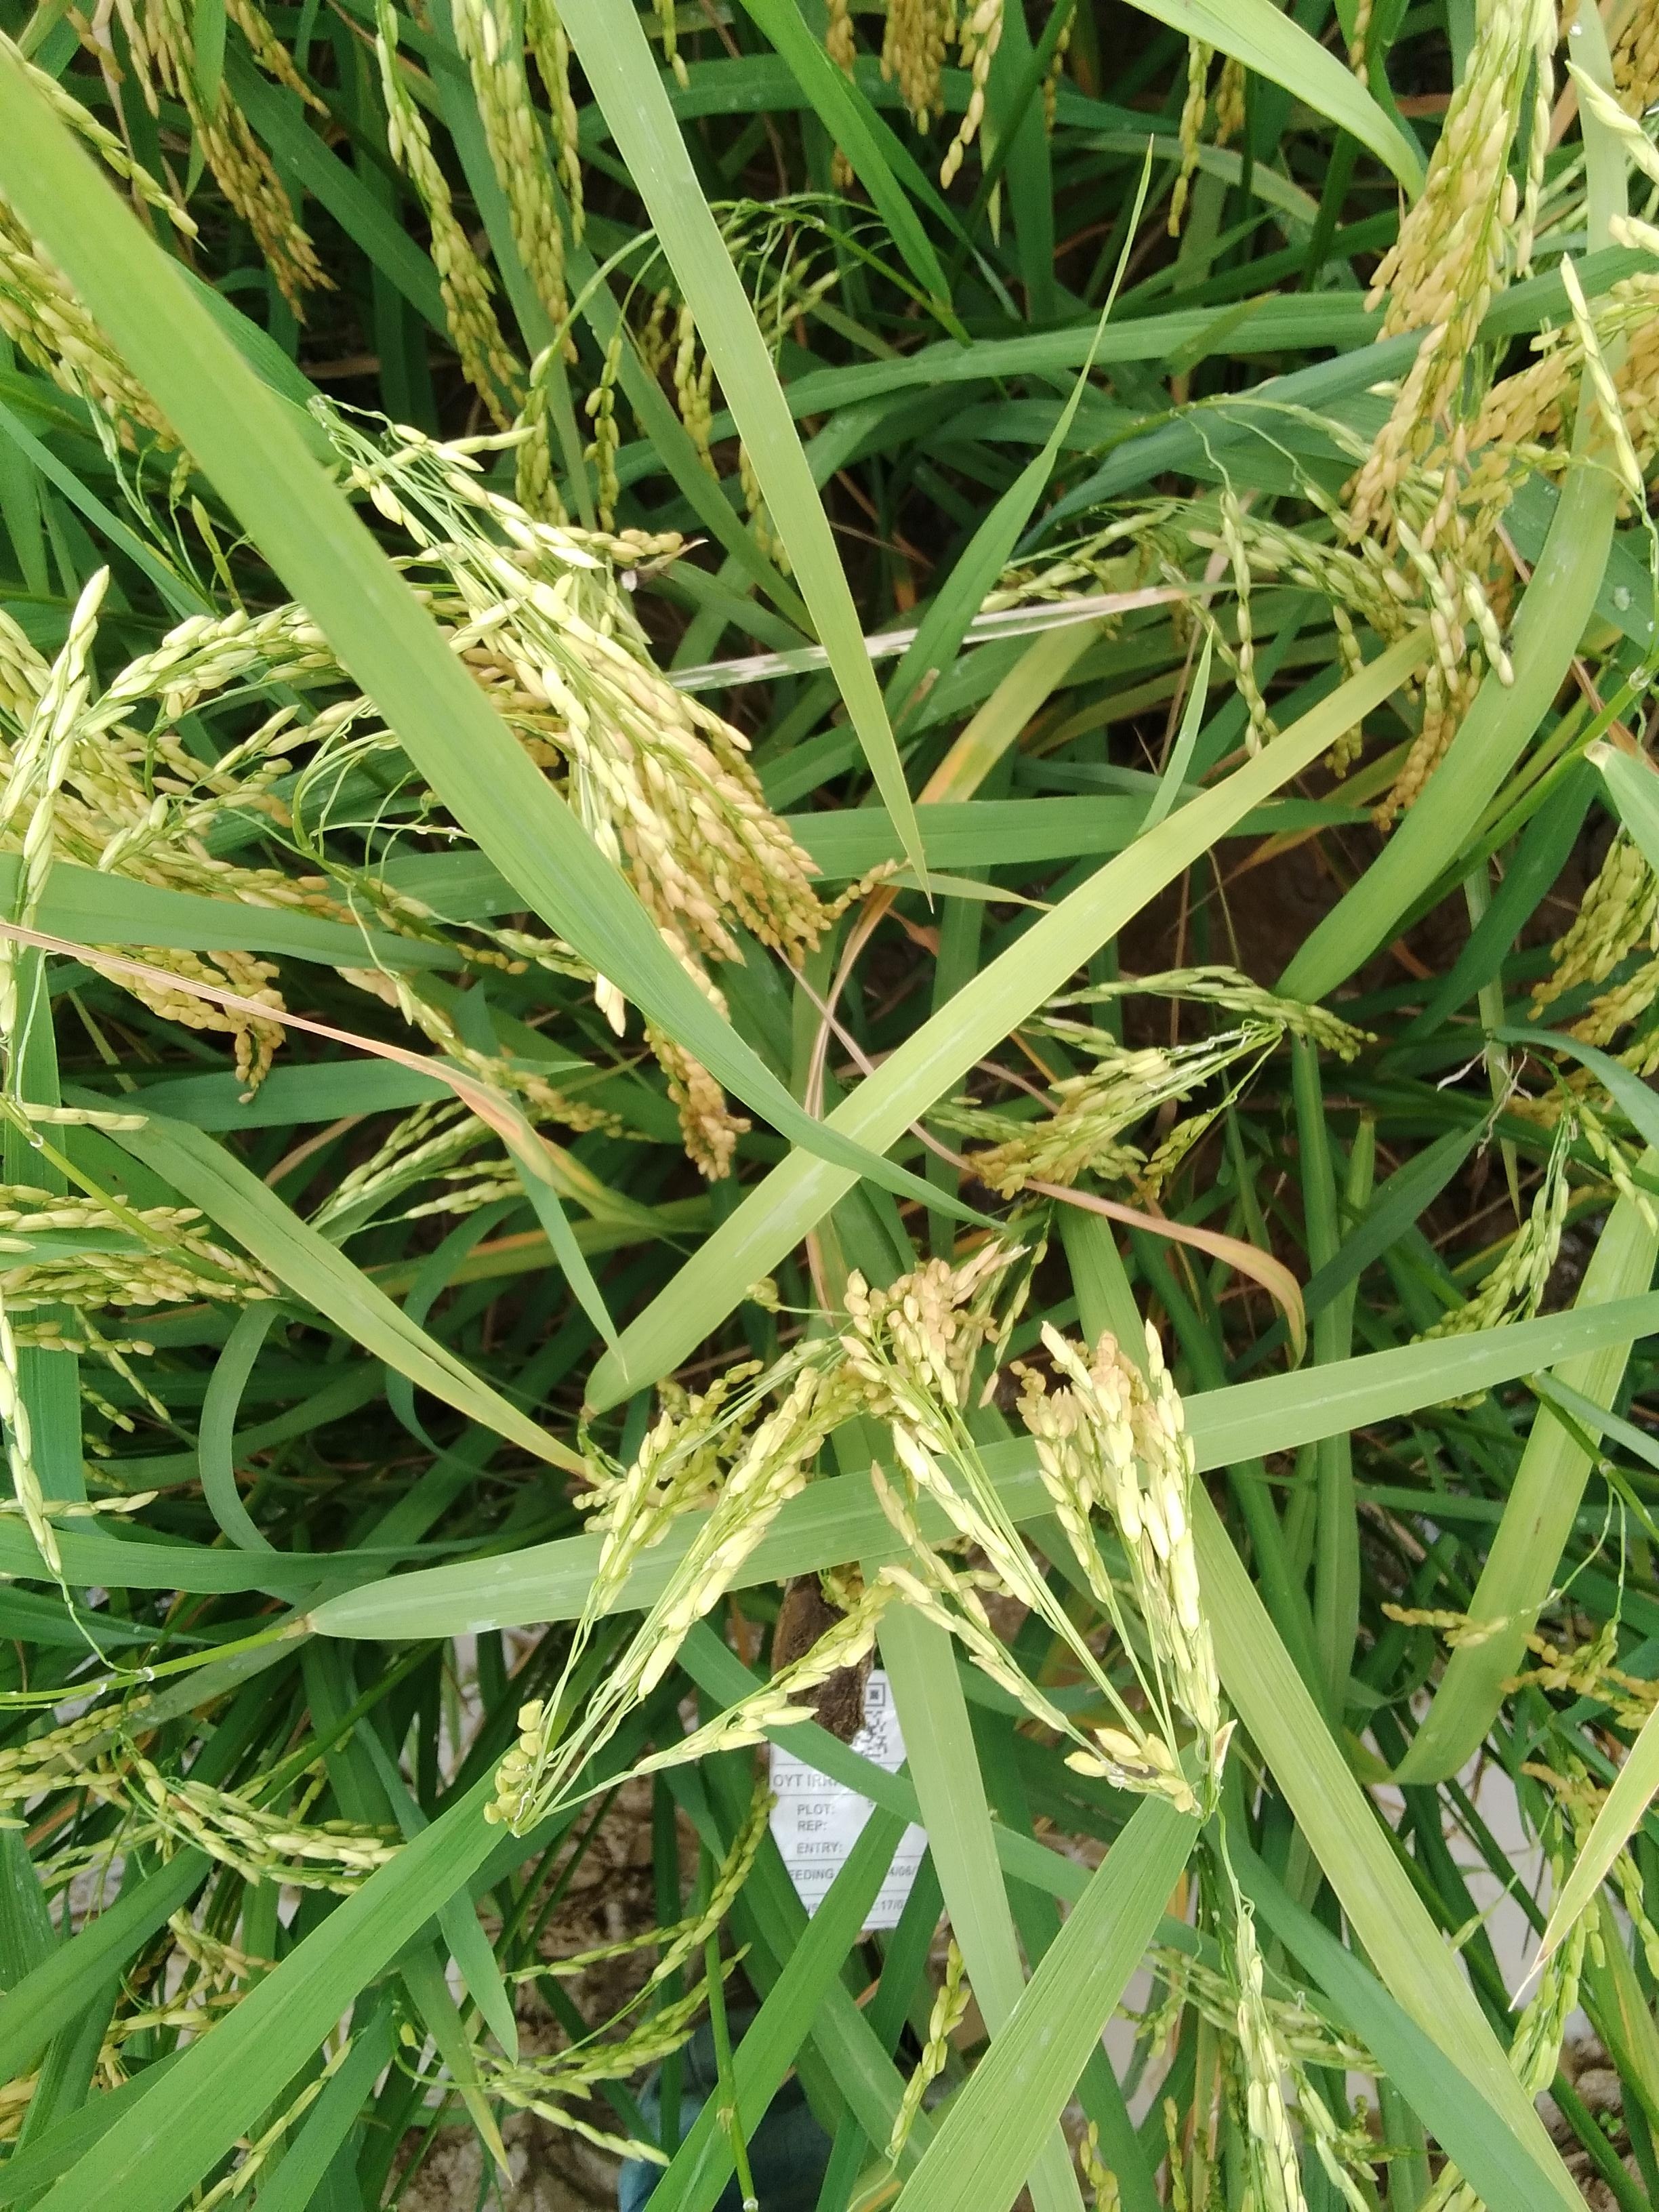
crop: rice
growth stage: ripening
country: Nigeria
